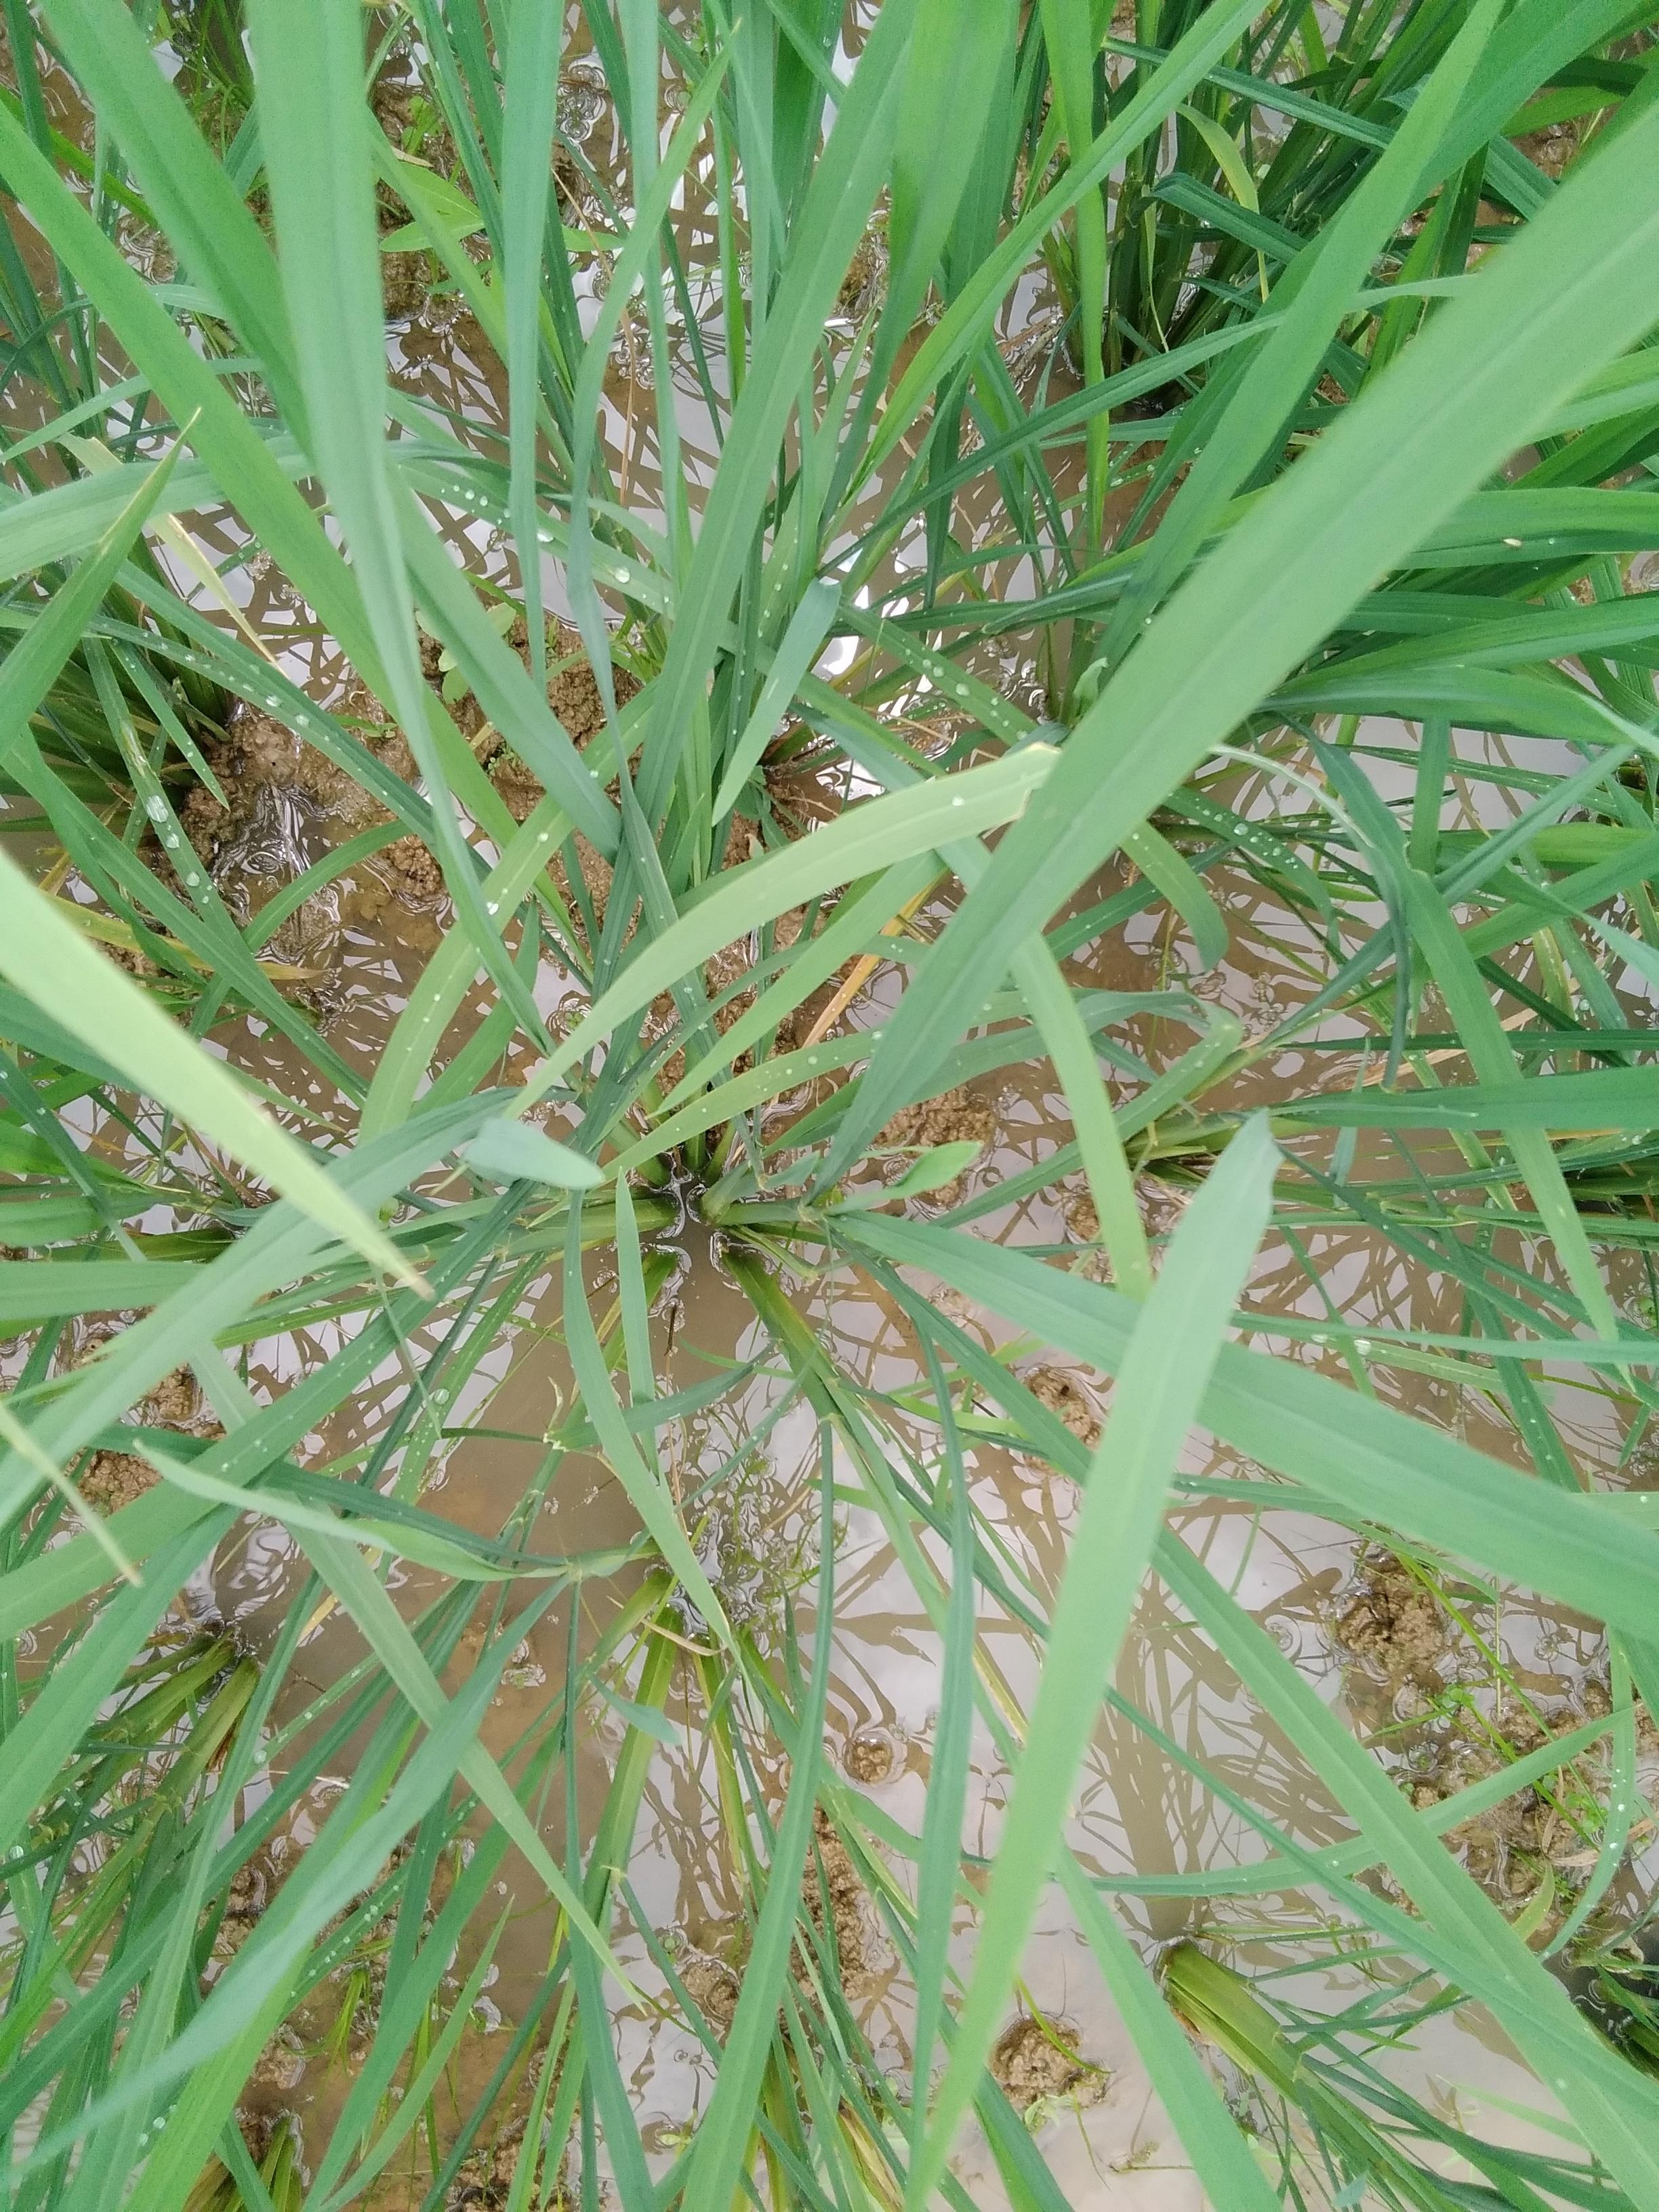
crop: rice
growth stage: vegetative
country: Nigeria
